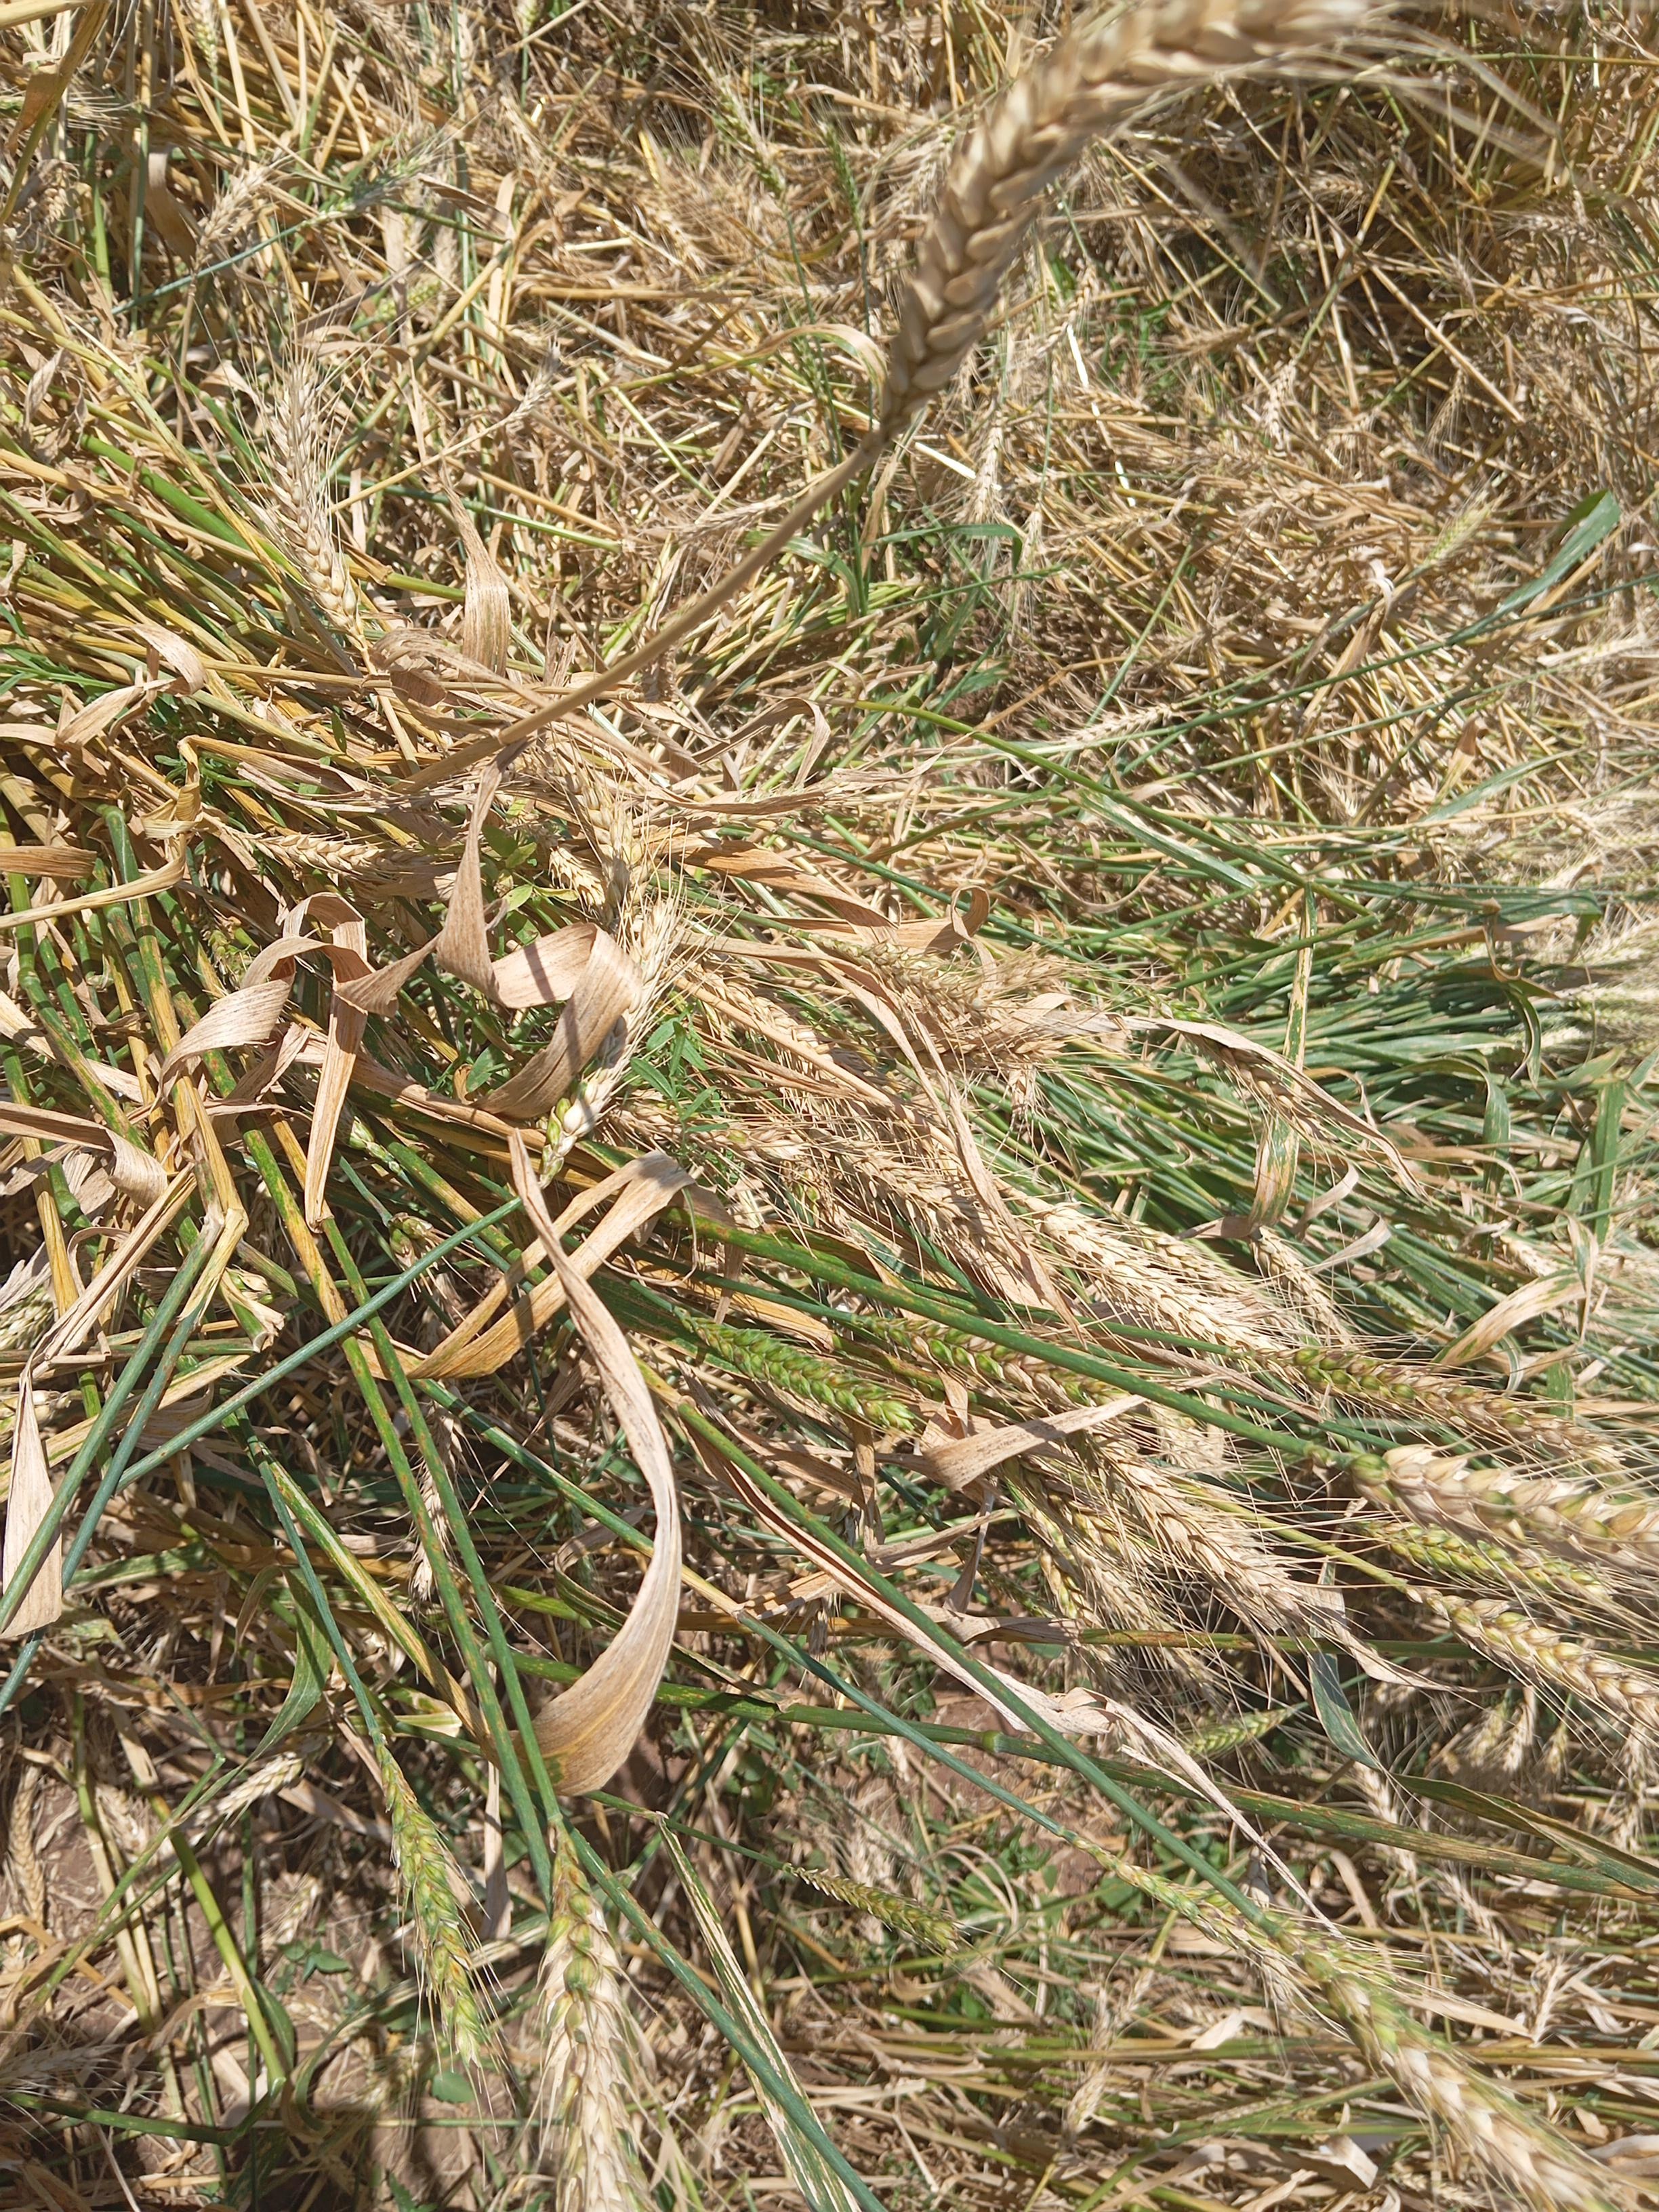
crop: wheat
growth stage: maturity
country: Kenya
